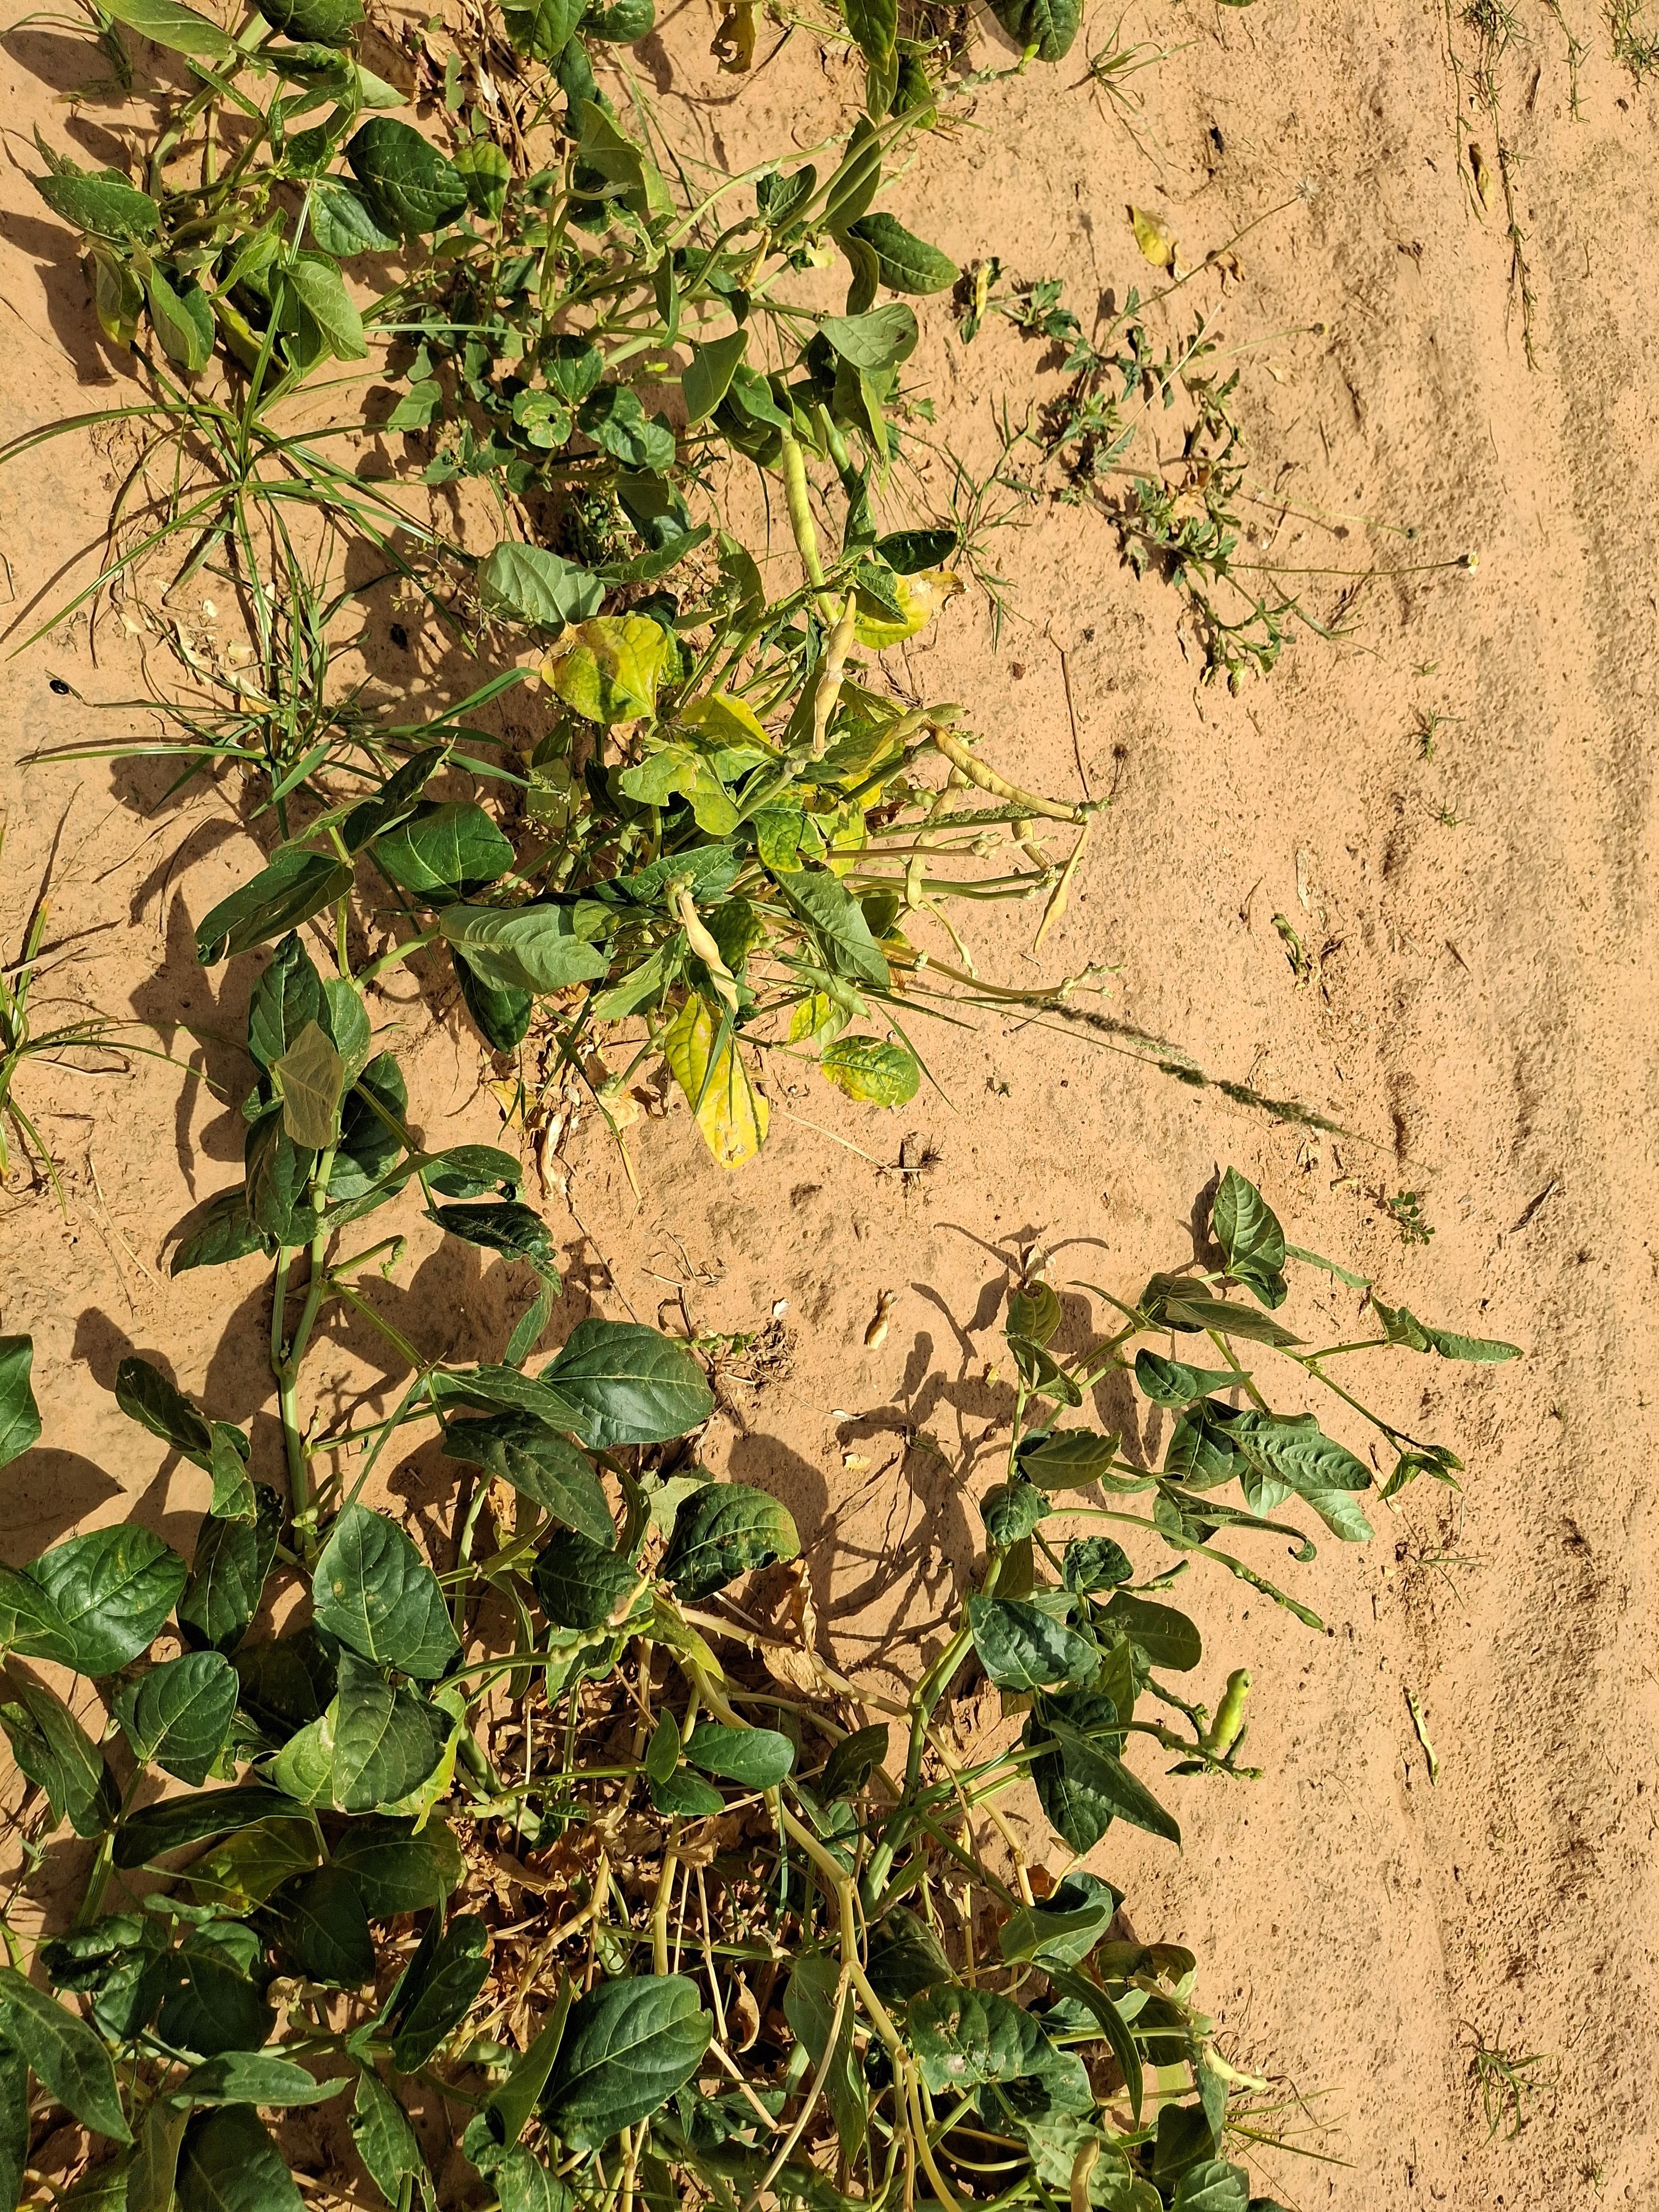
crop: cowpea
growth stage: harvest maturity
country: Nigeria
